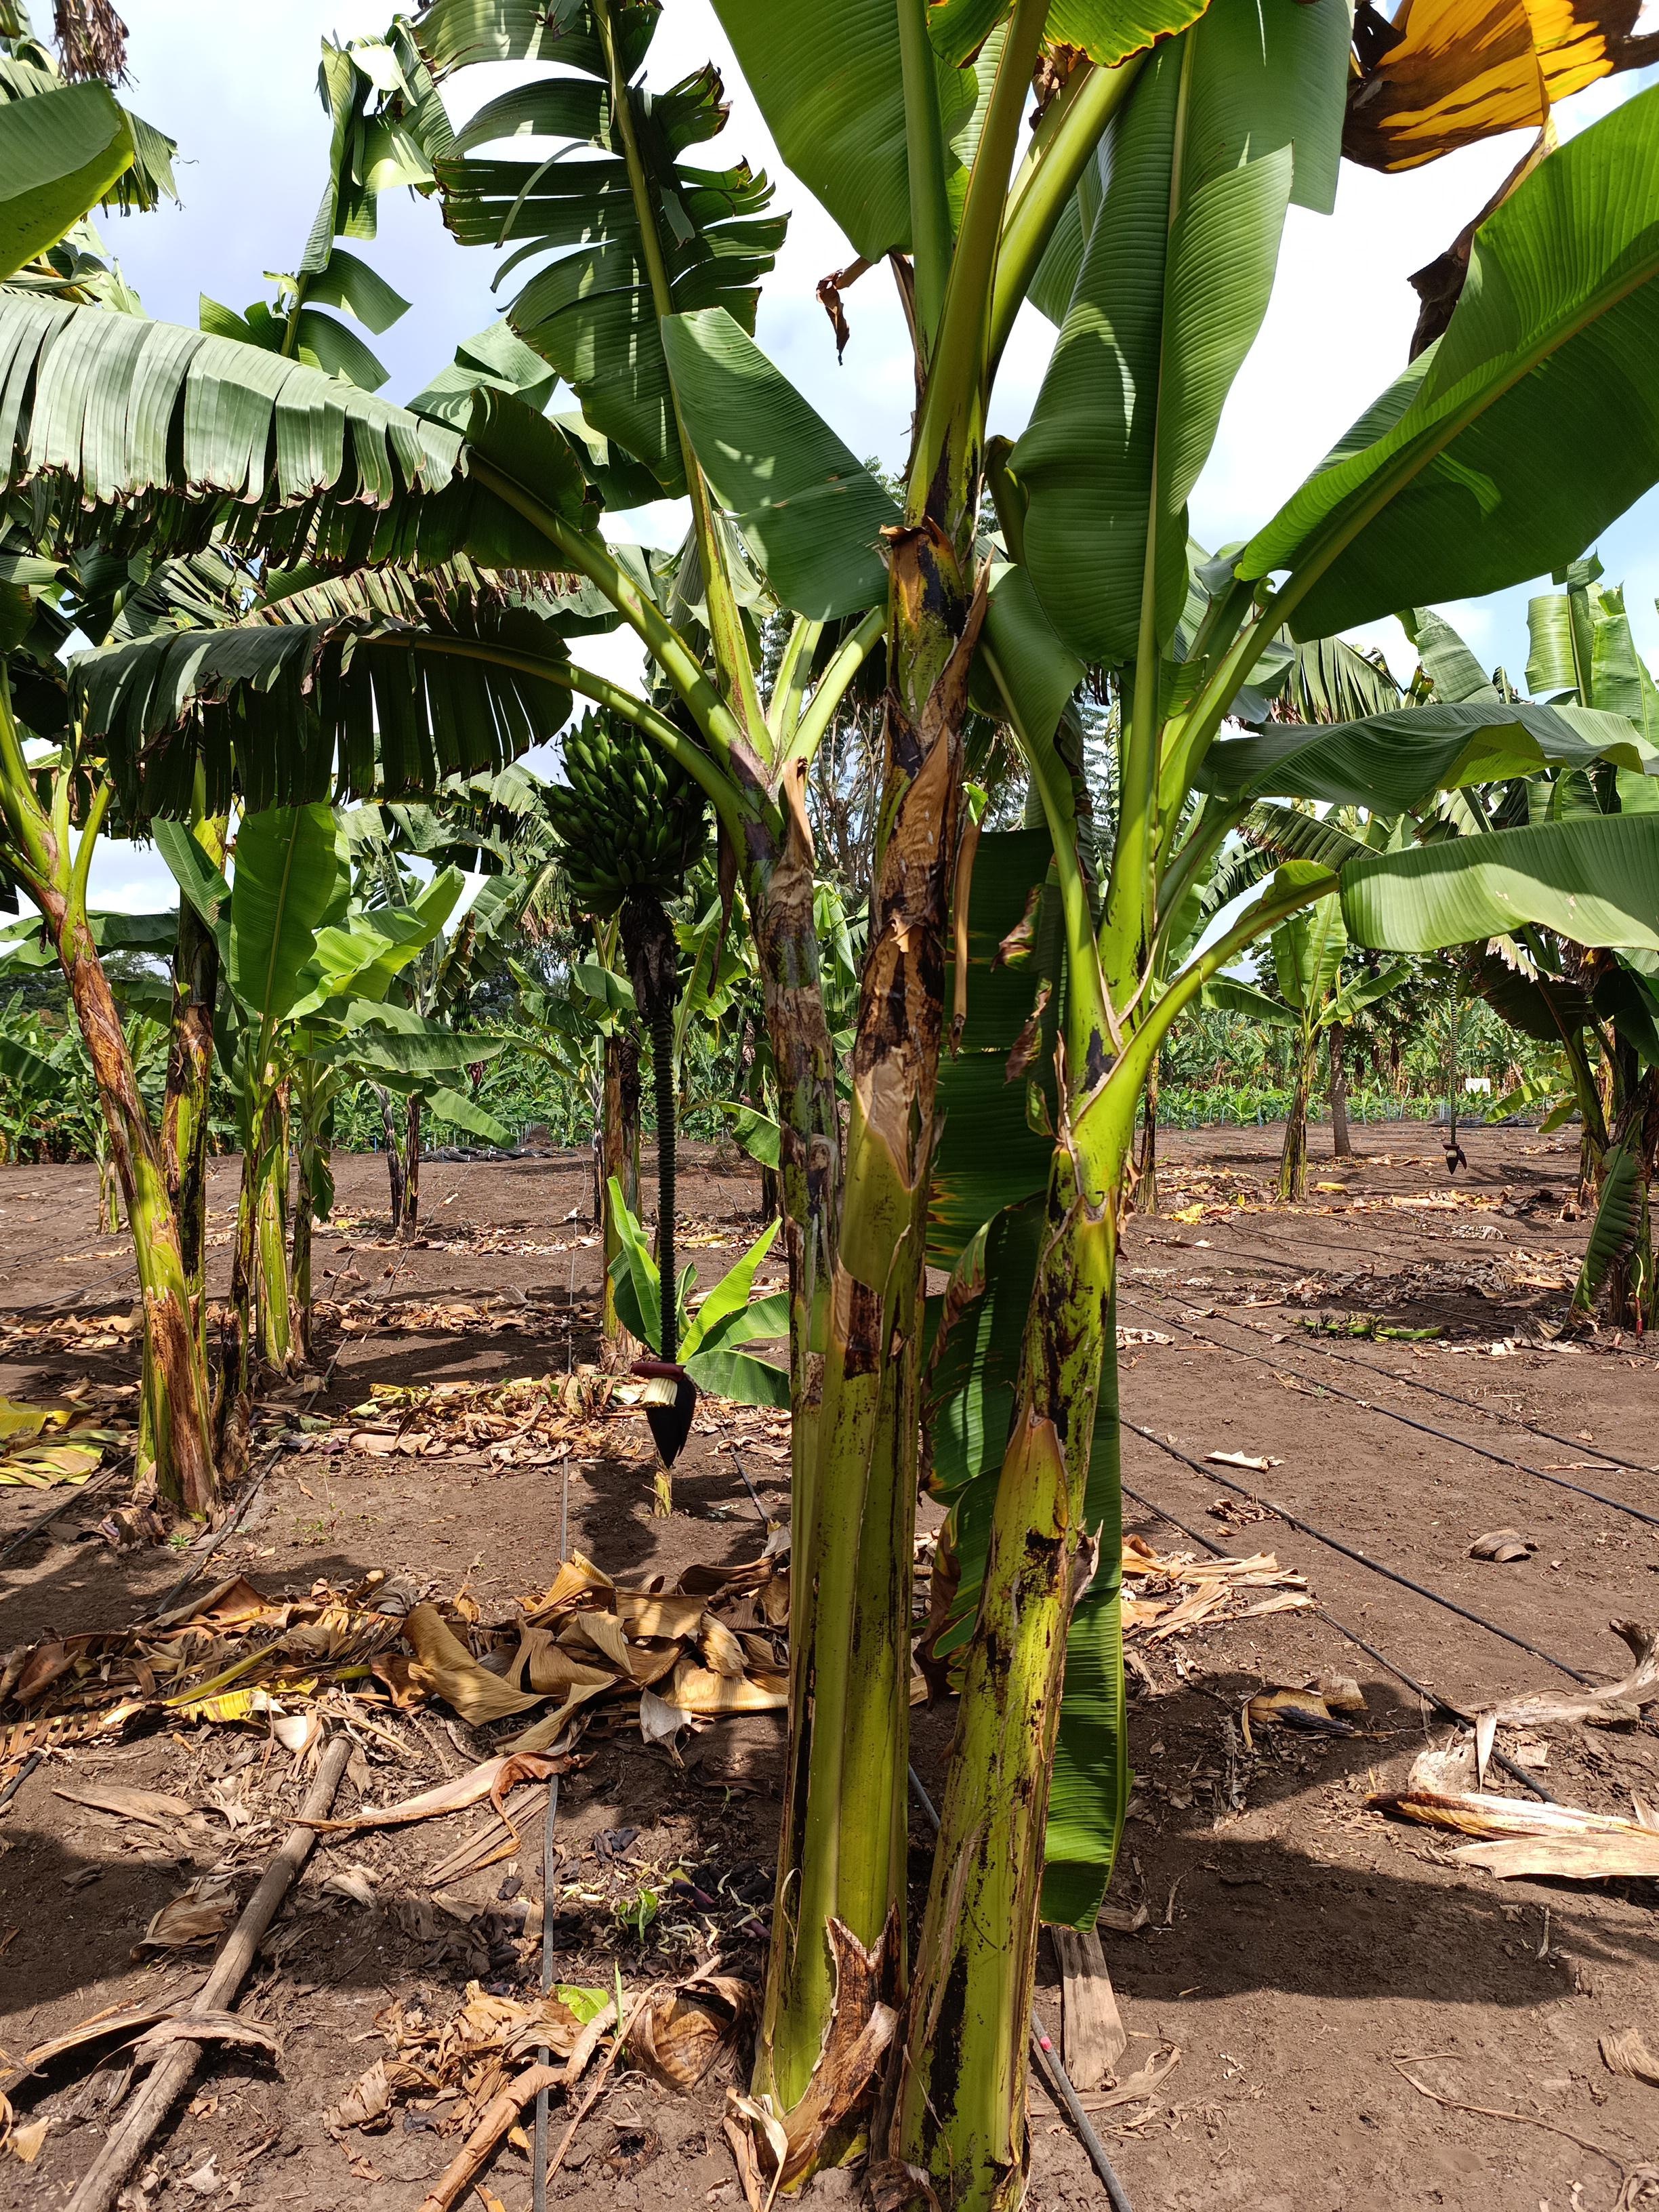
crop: banana
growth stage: development fruit
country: Tanzania
